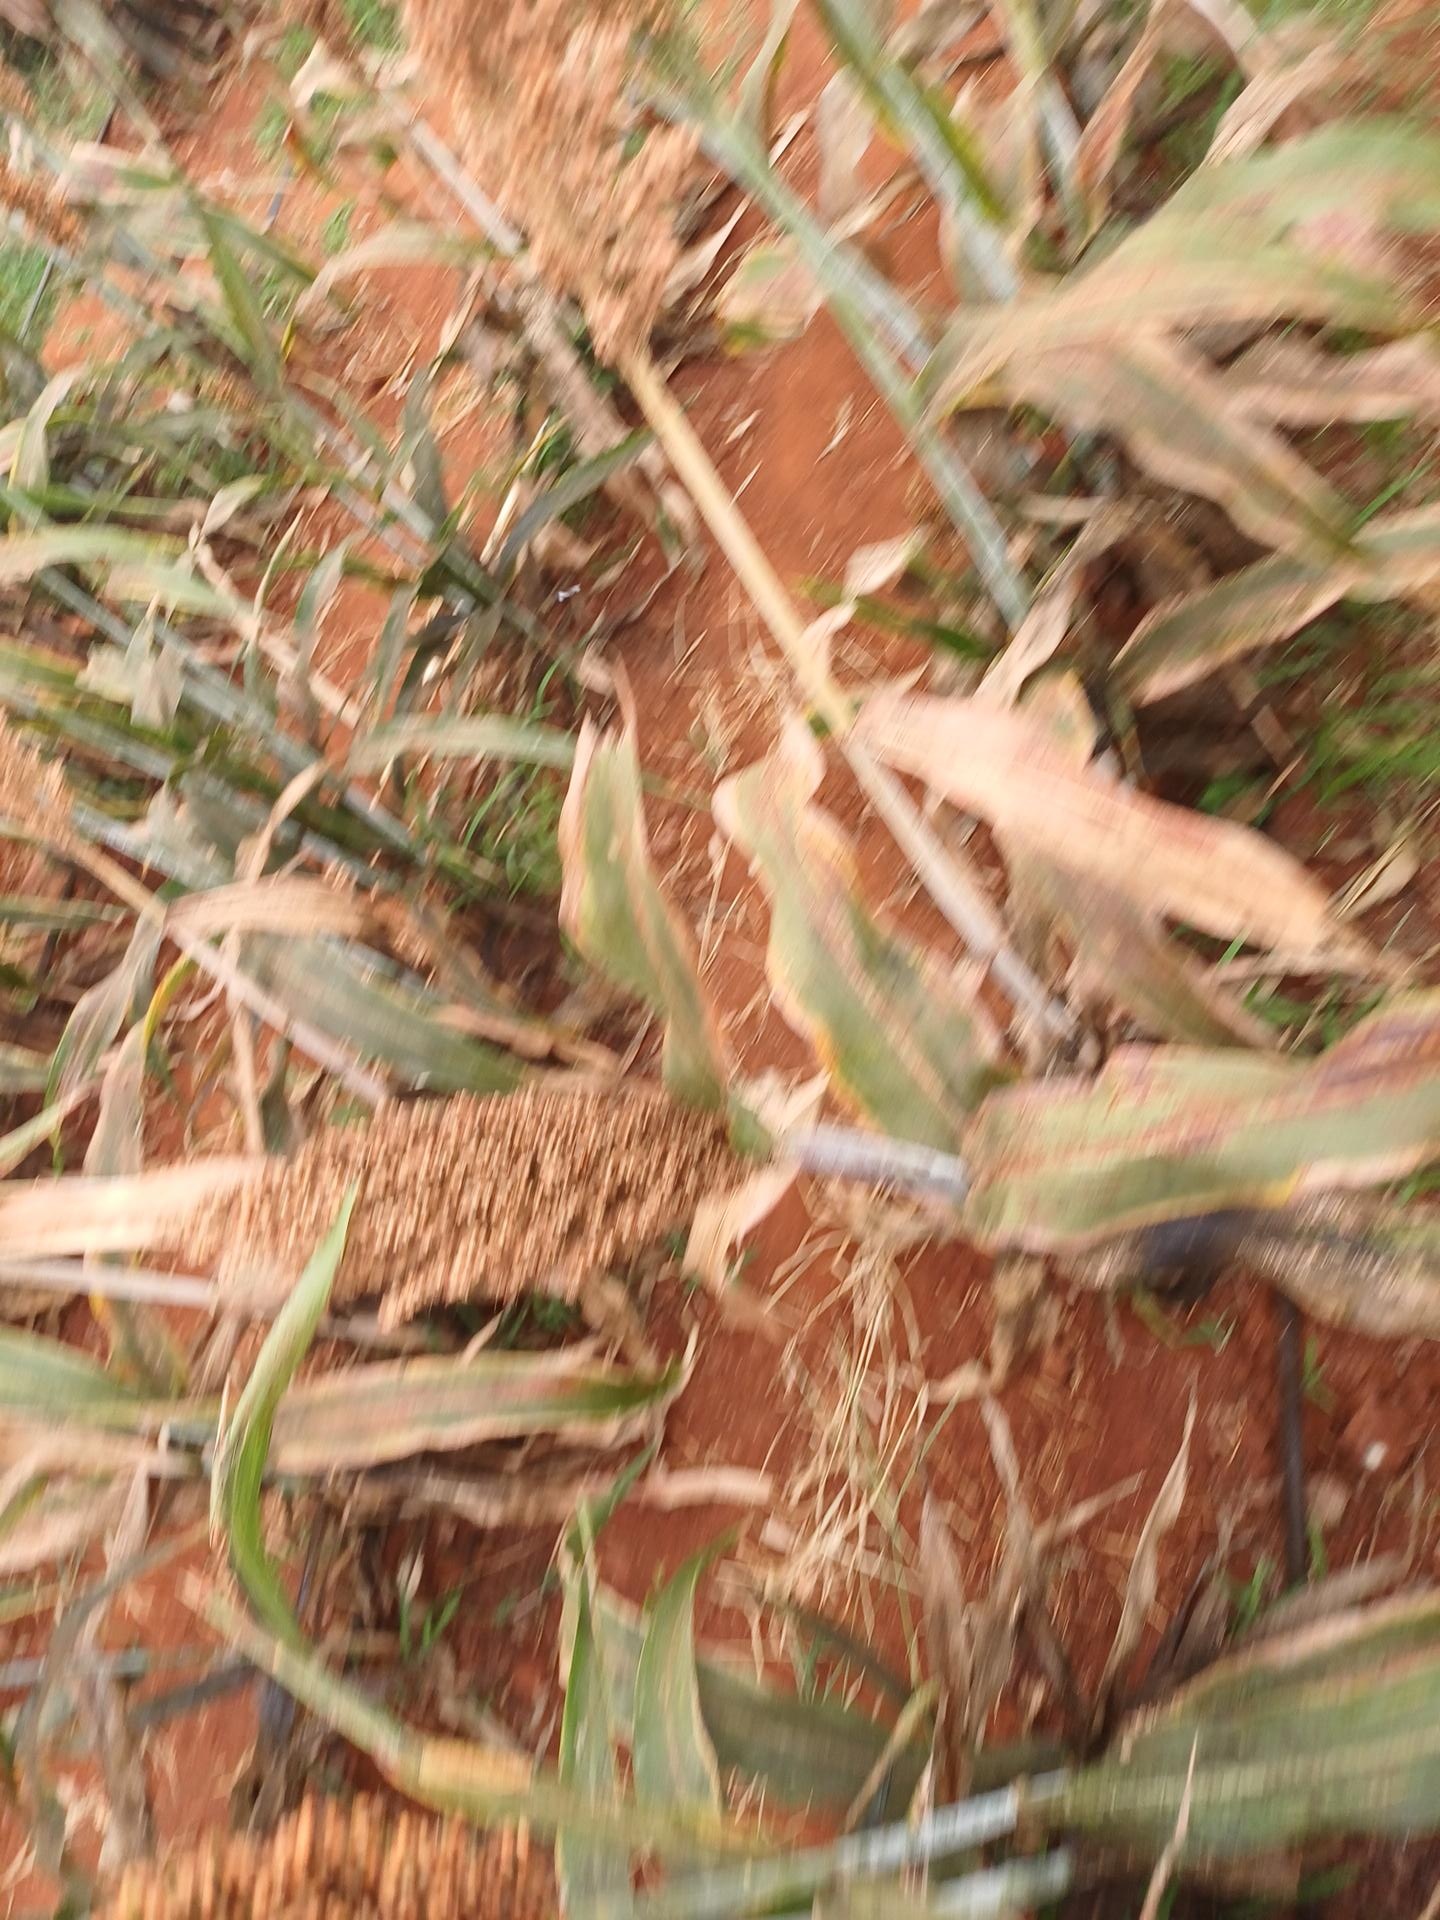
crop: sorghum
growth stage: maturity
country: Kenya
